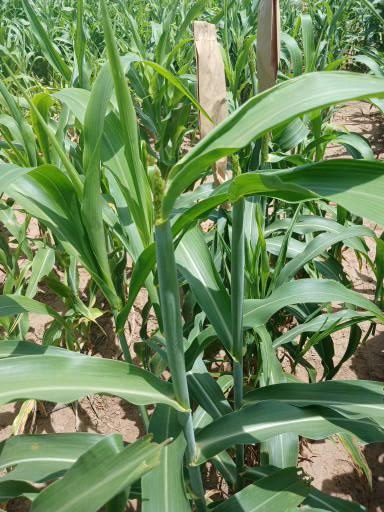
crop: sorghum
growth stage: heading tuber
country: Senegal
